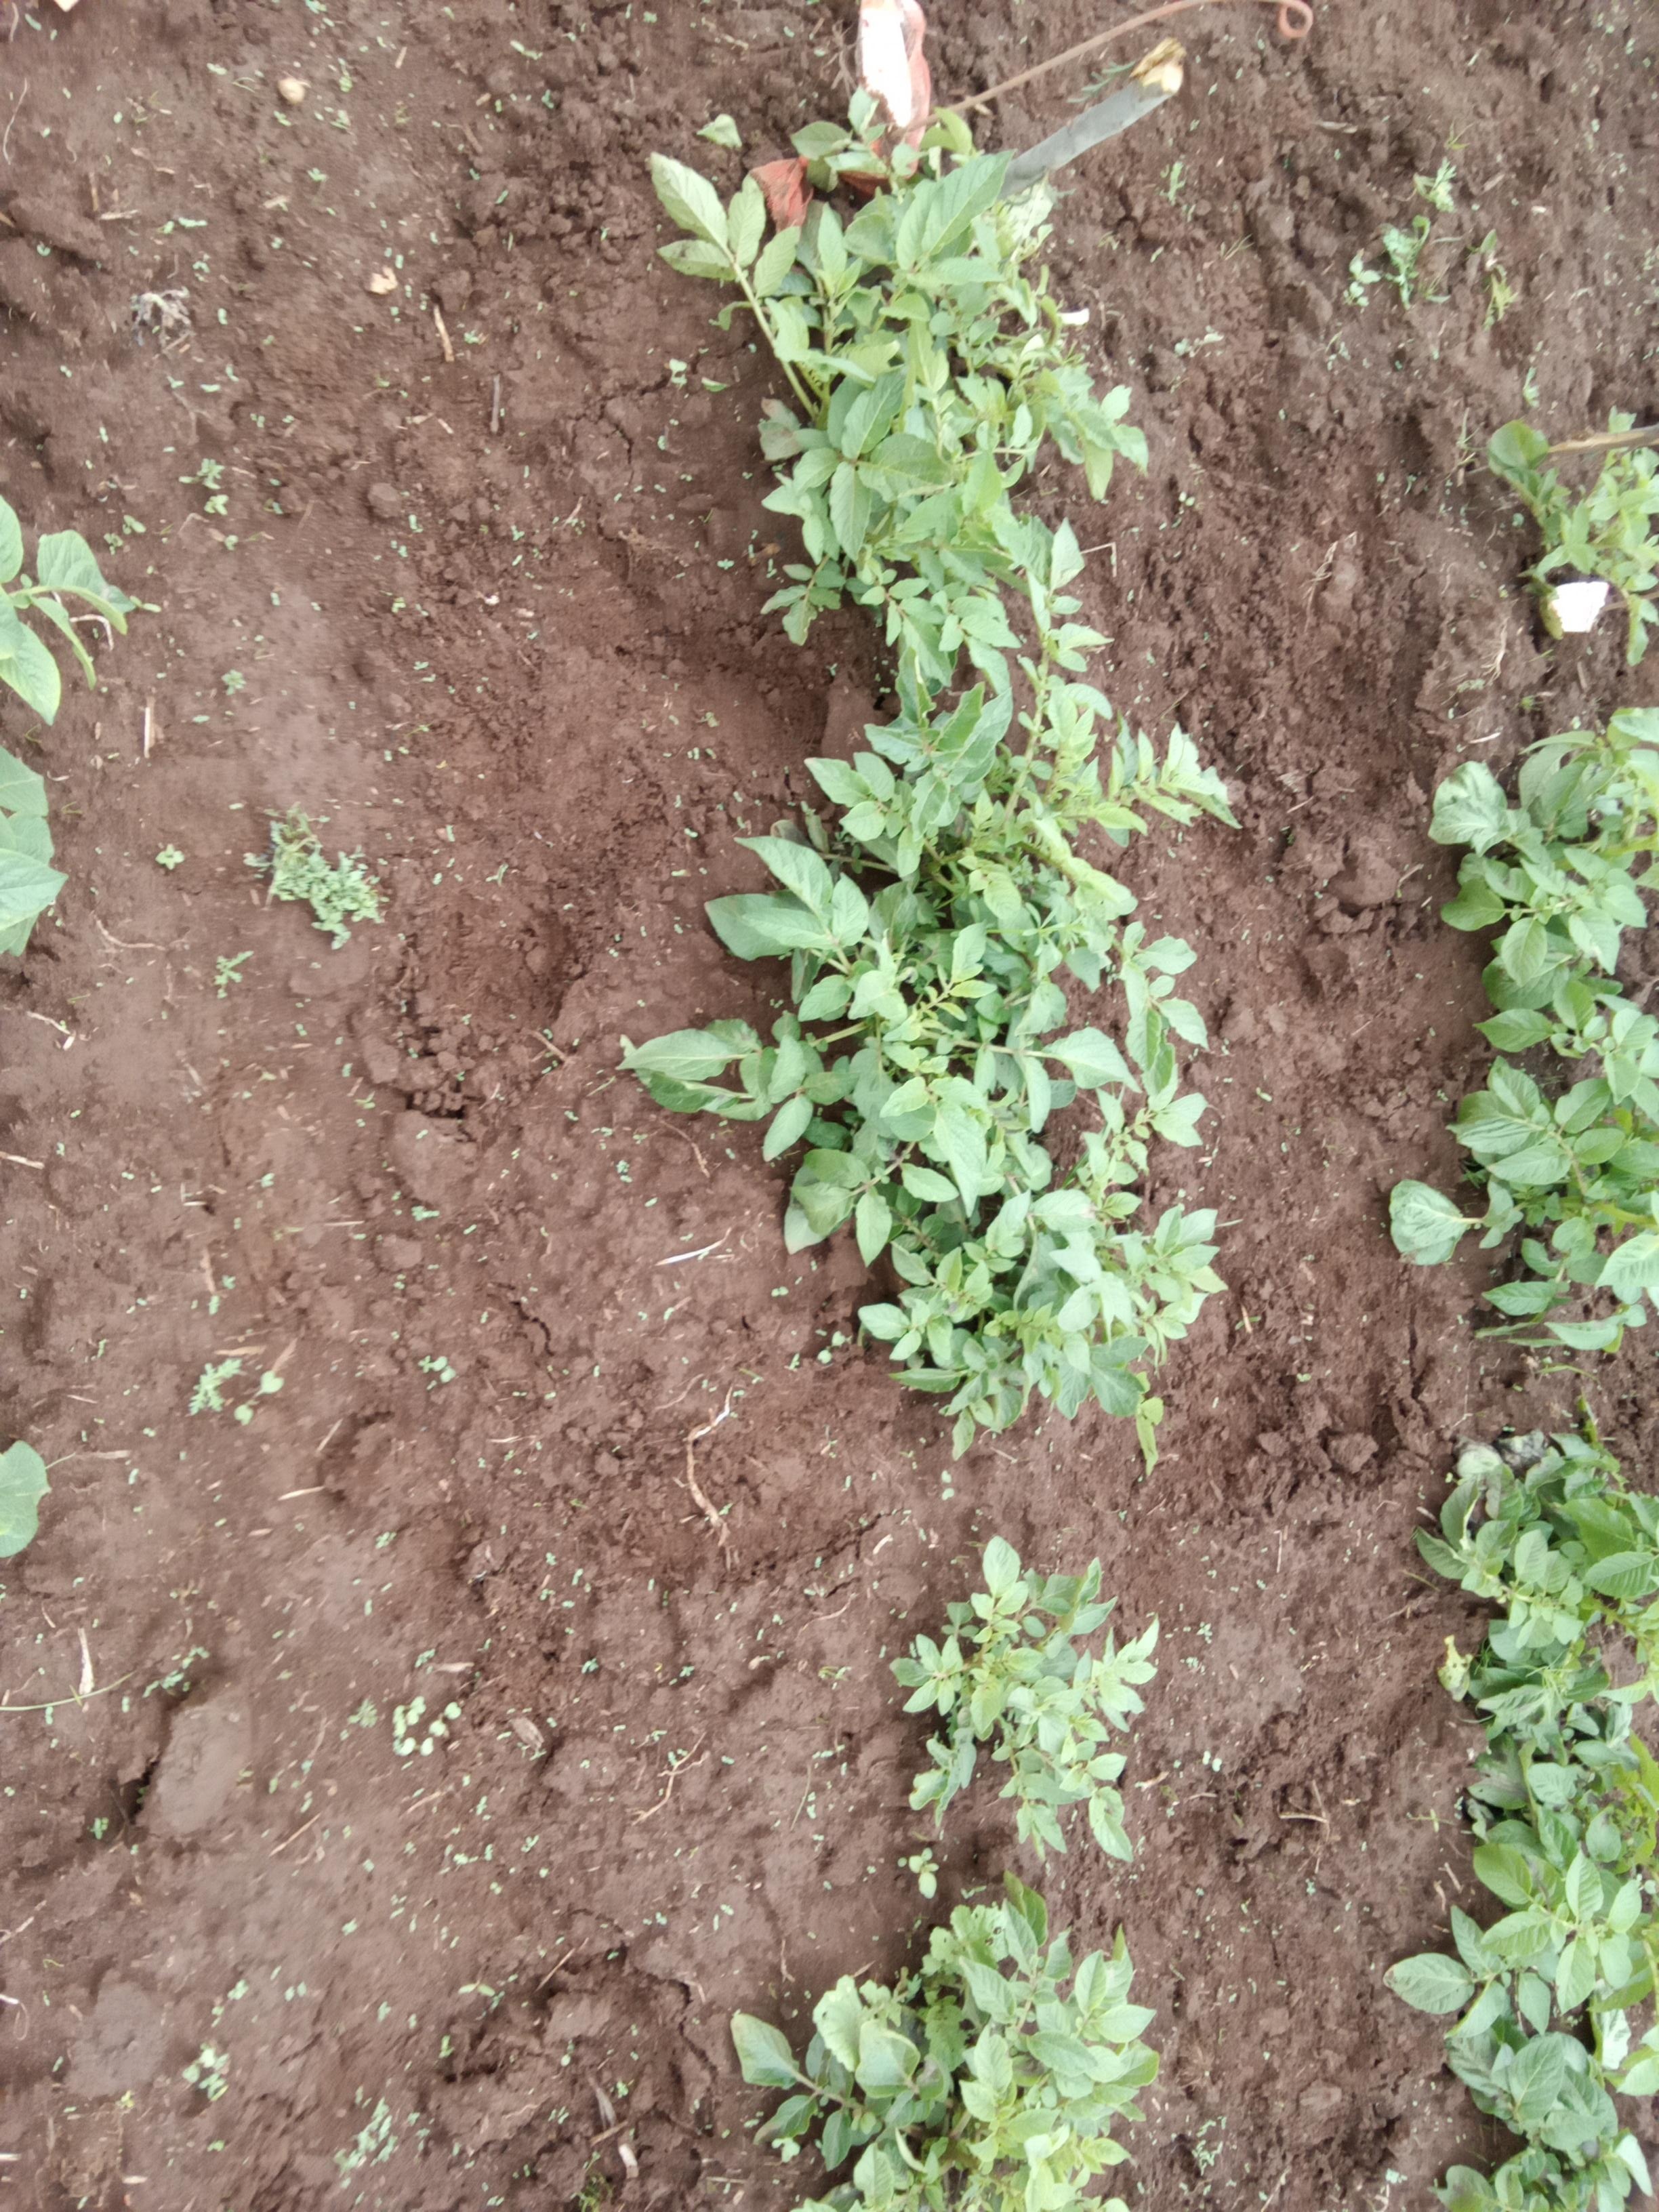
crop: potato
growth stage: emergence
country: Kenya
